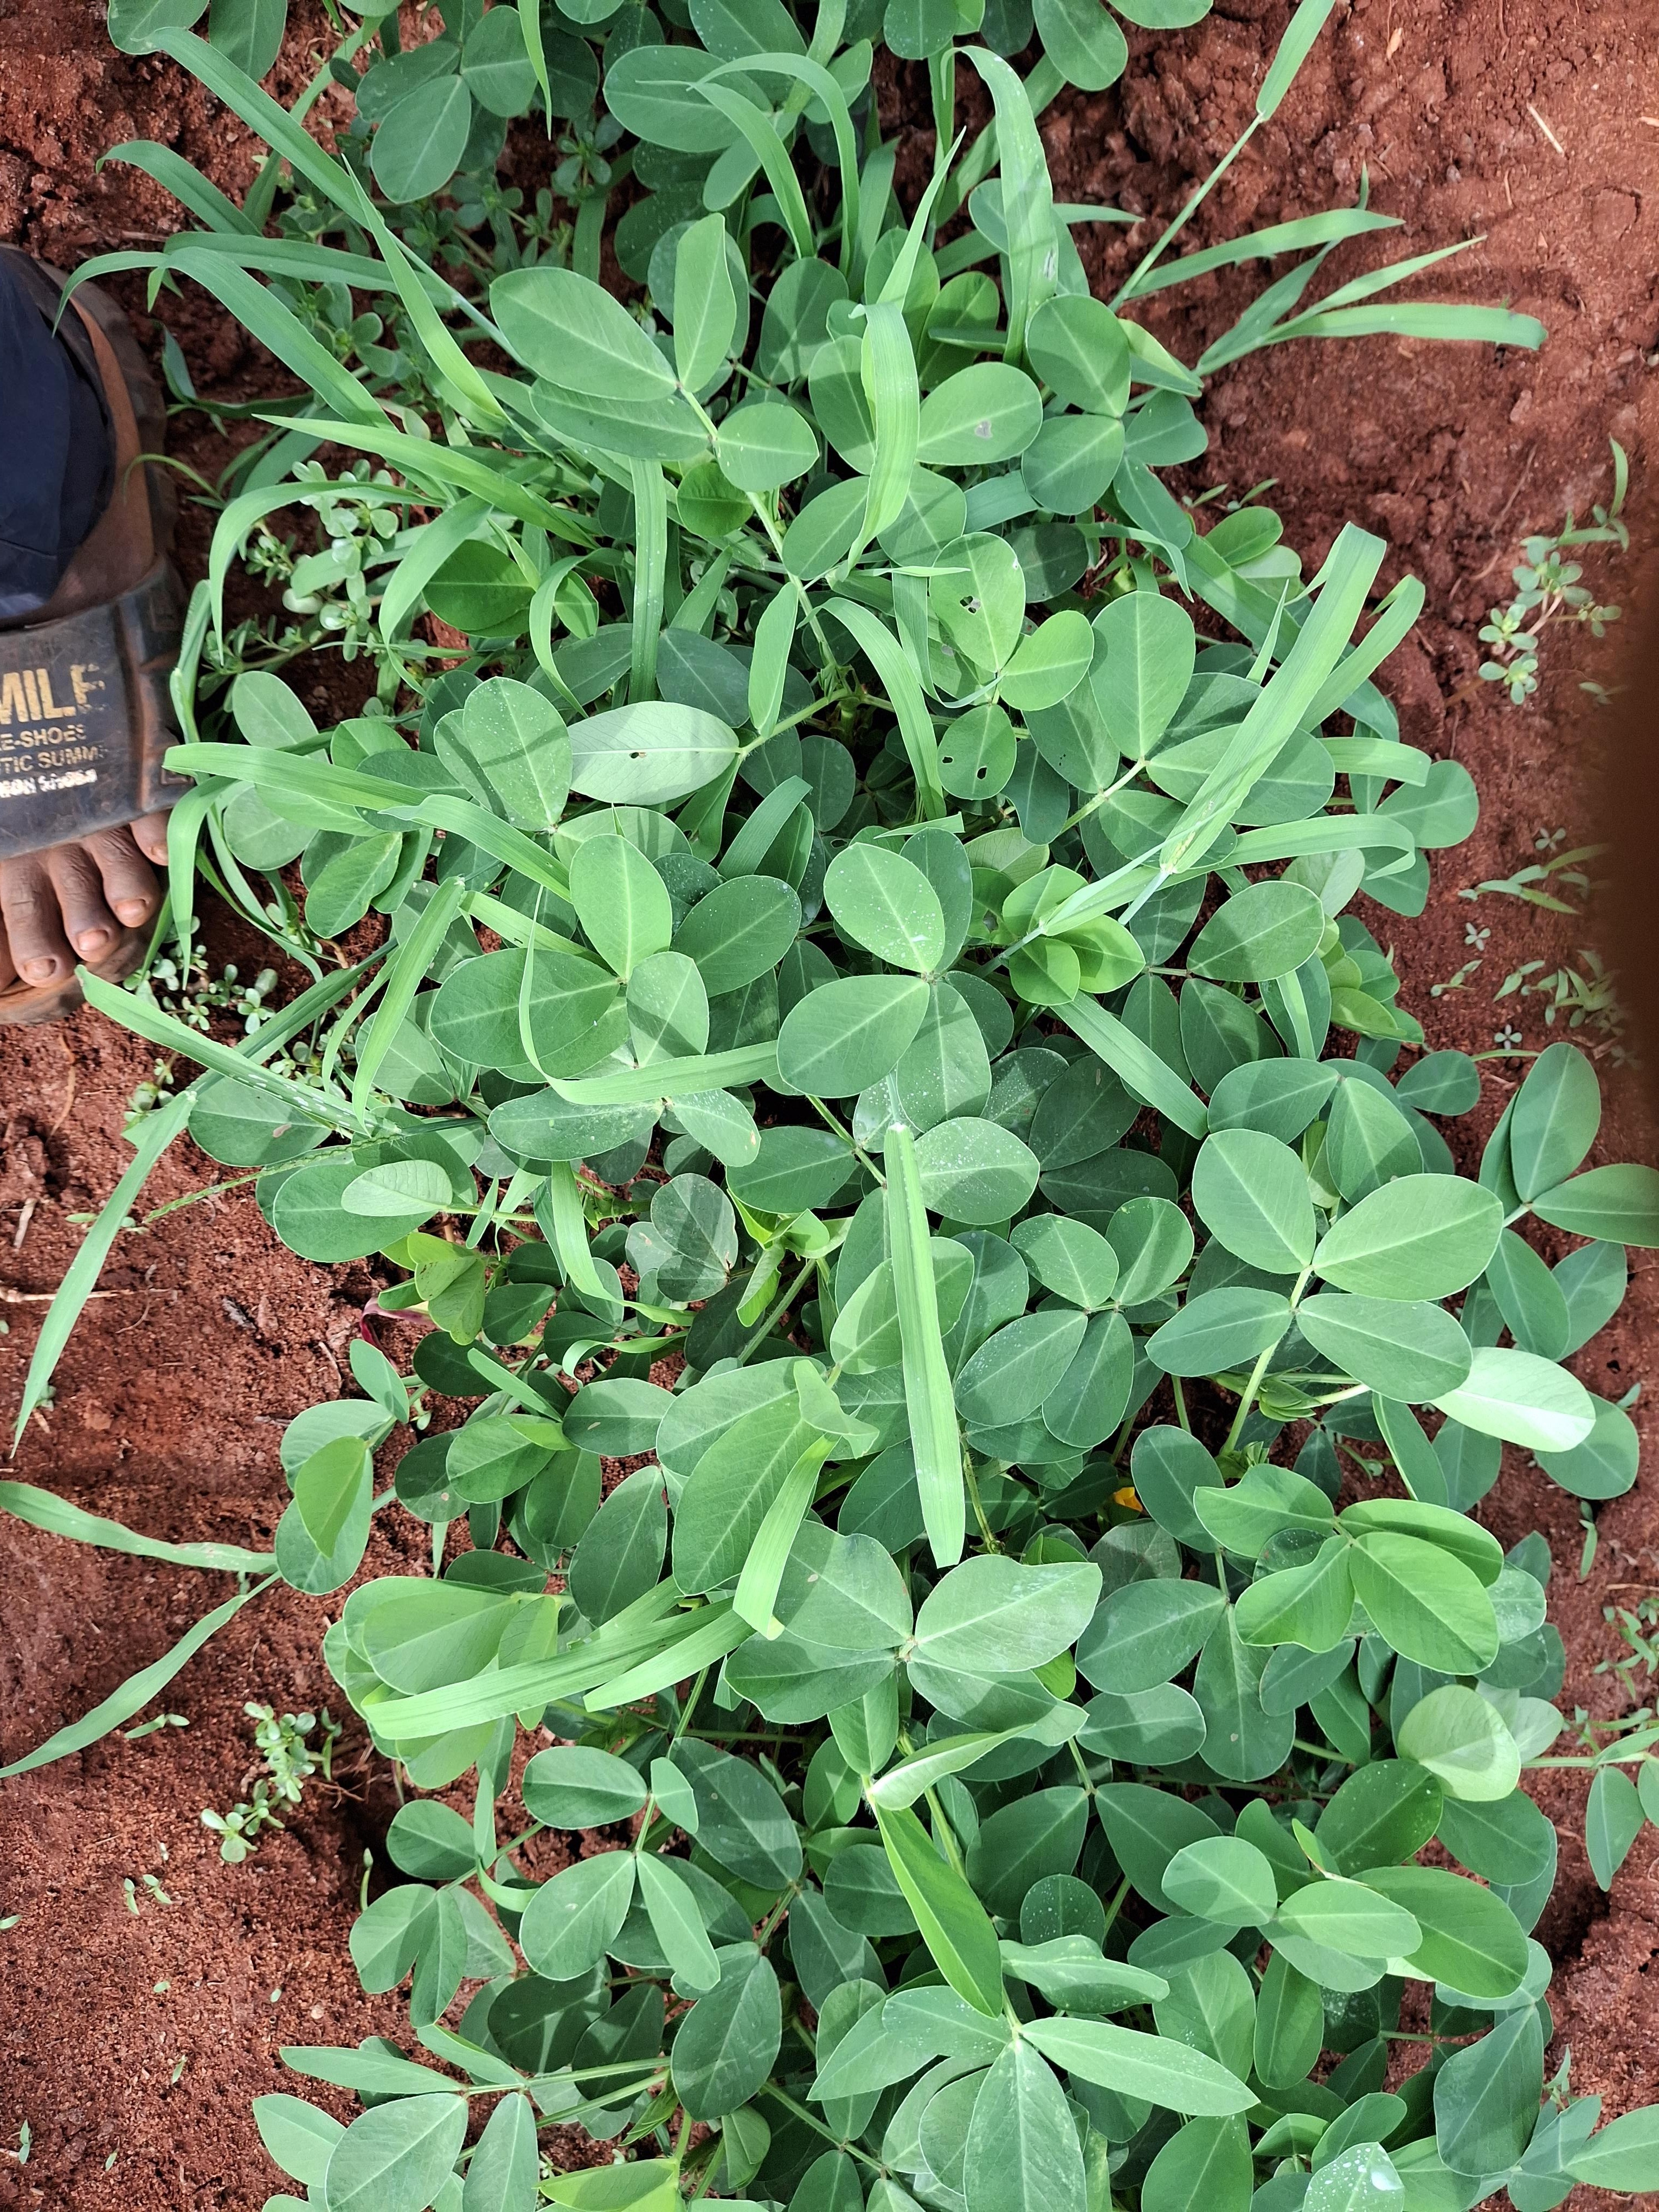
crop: groundnut
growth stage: flowering
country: Kenya
